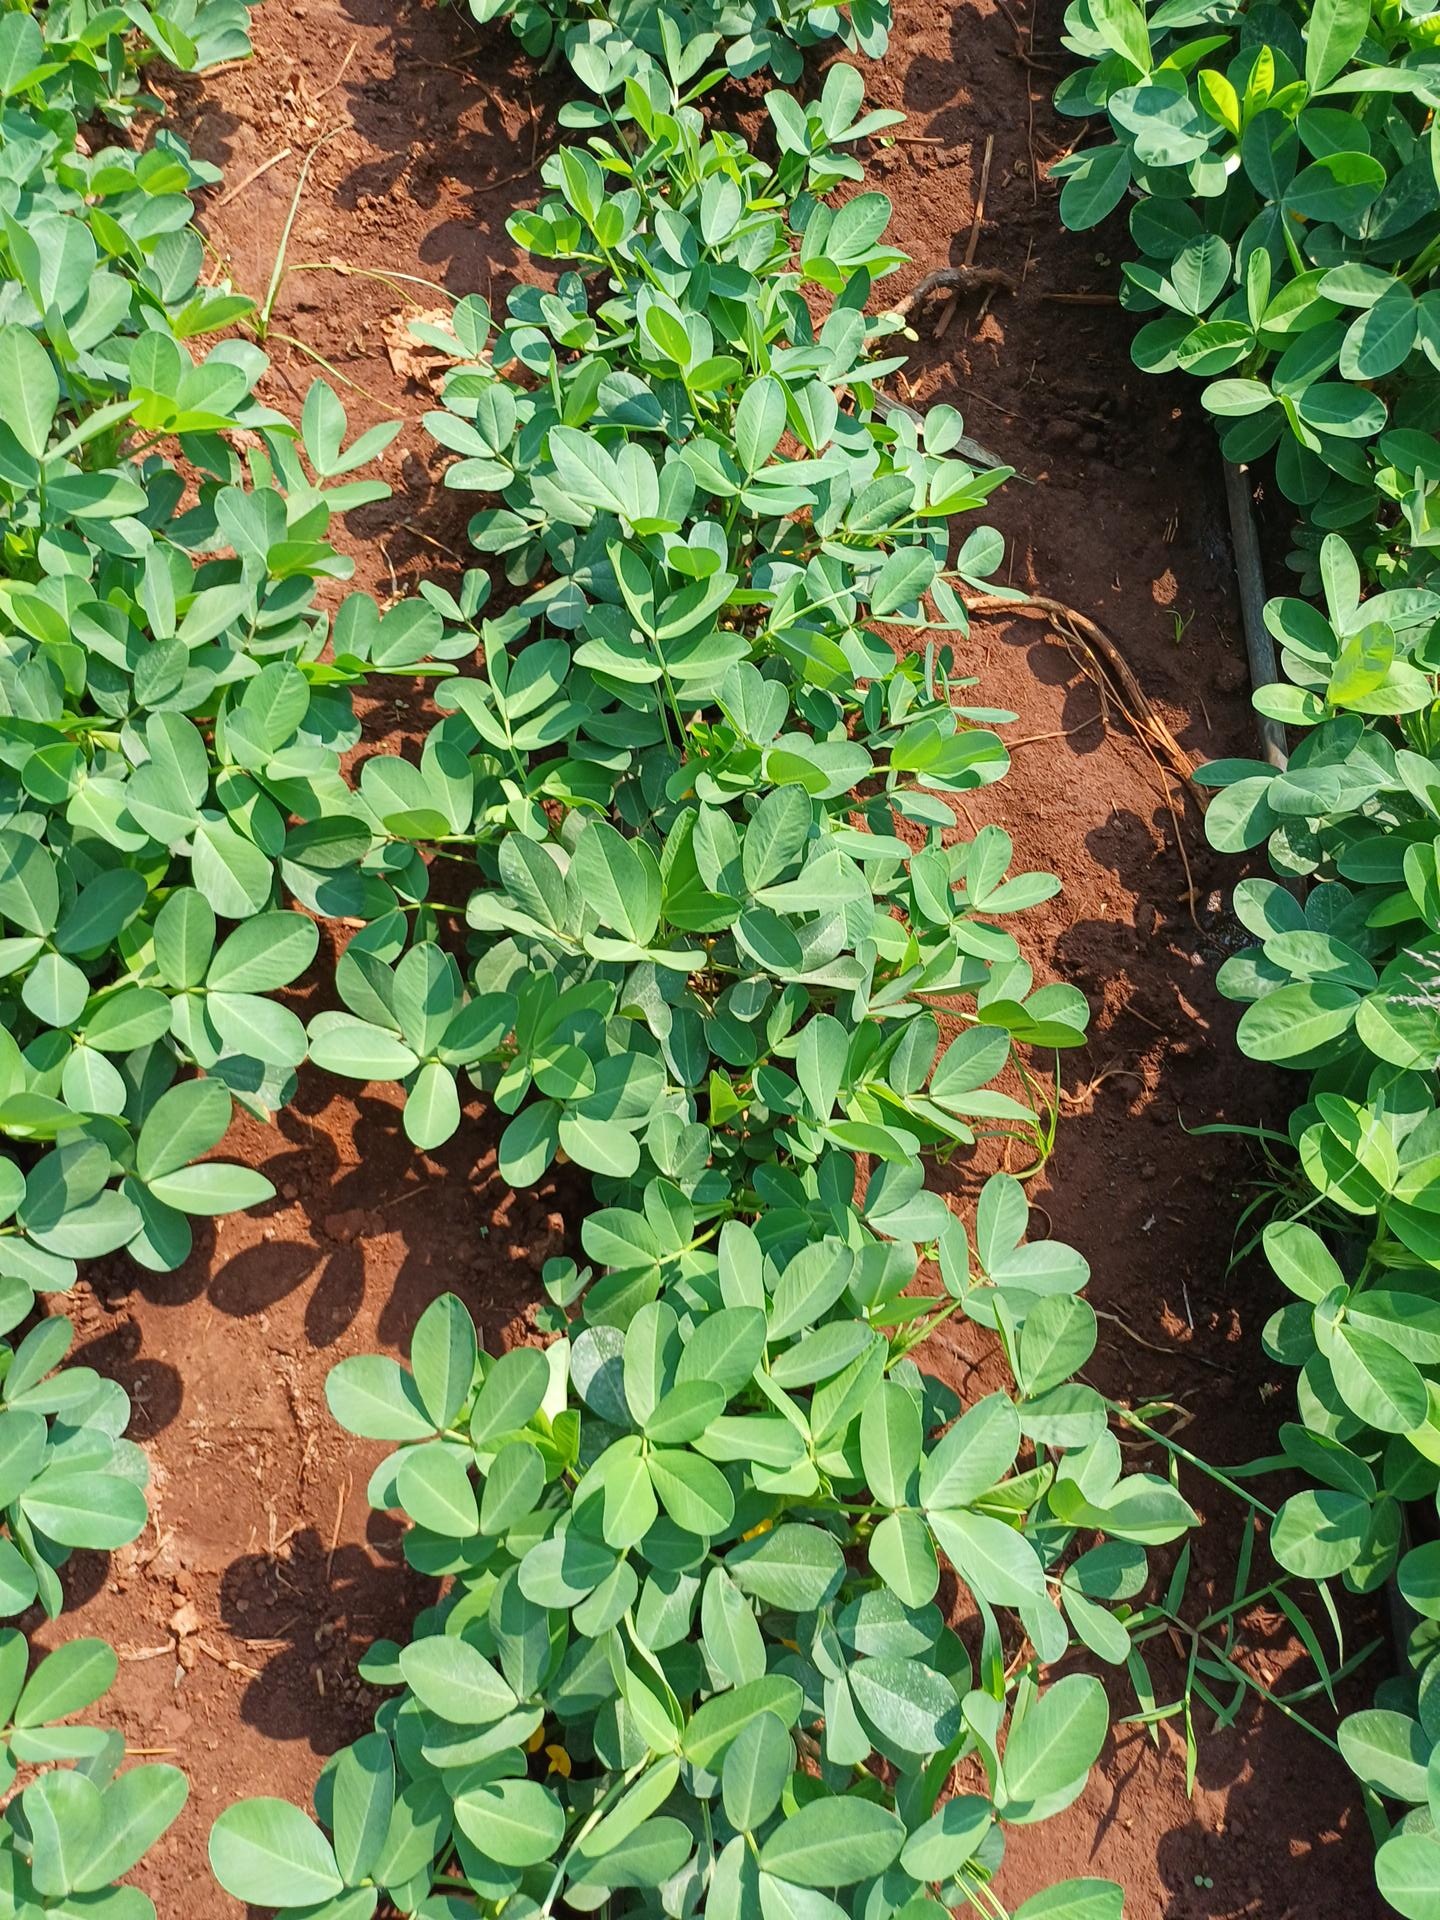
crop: groundnut
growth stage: flowering
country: Kenya
